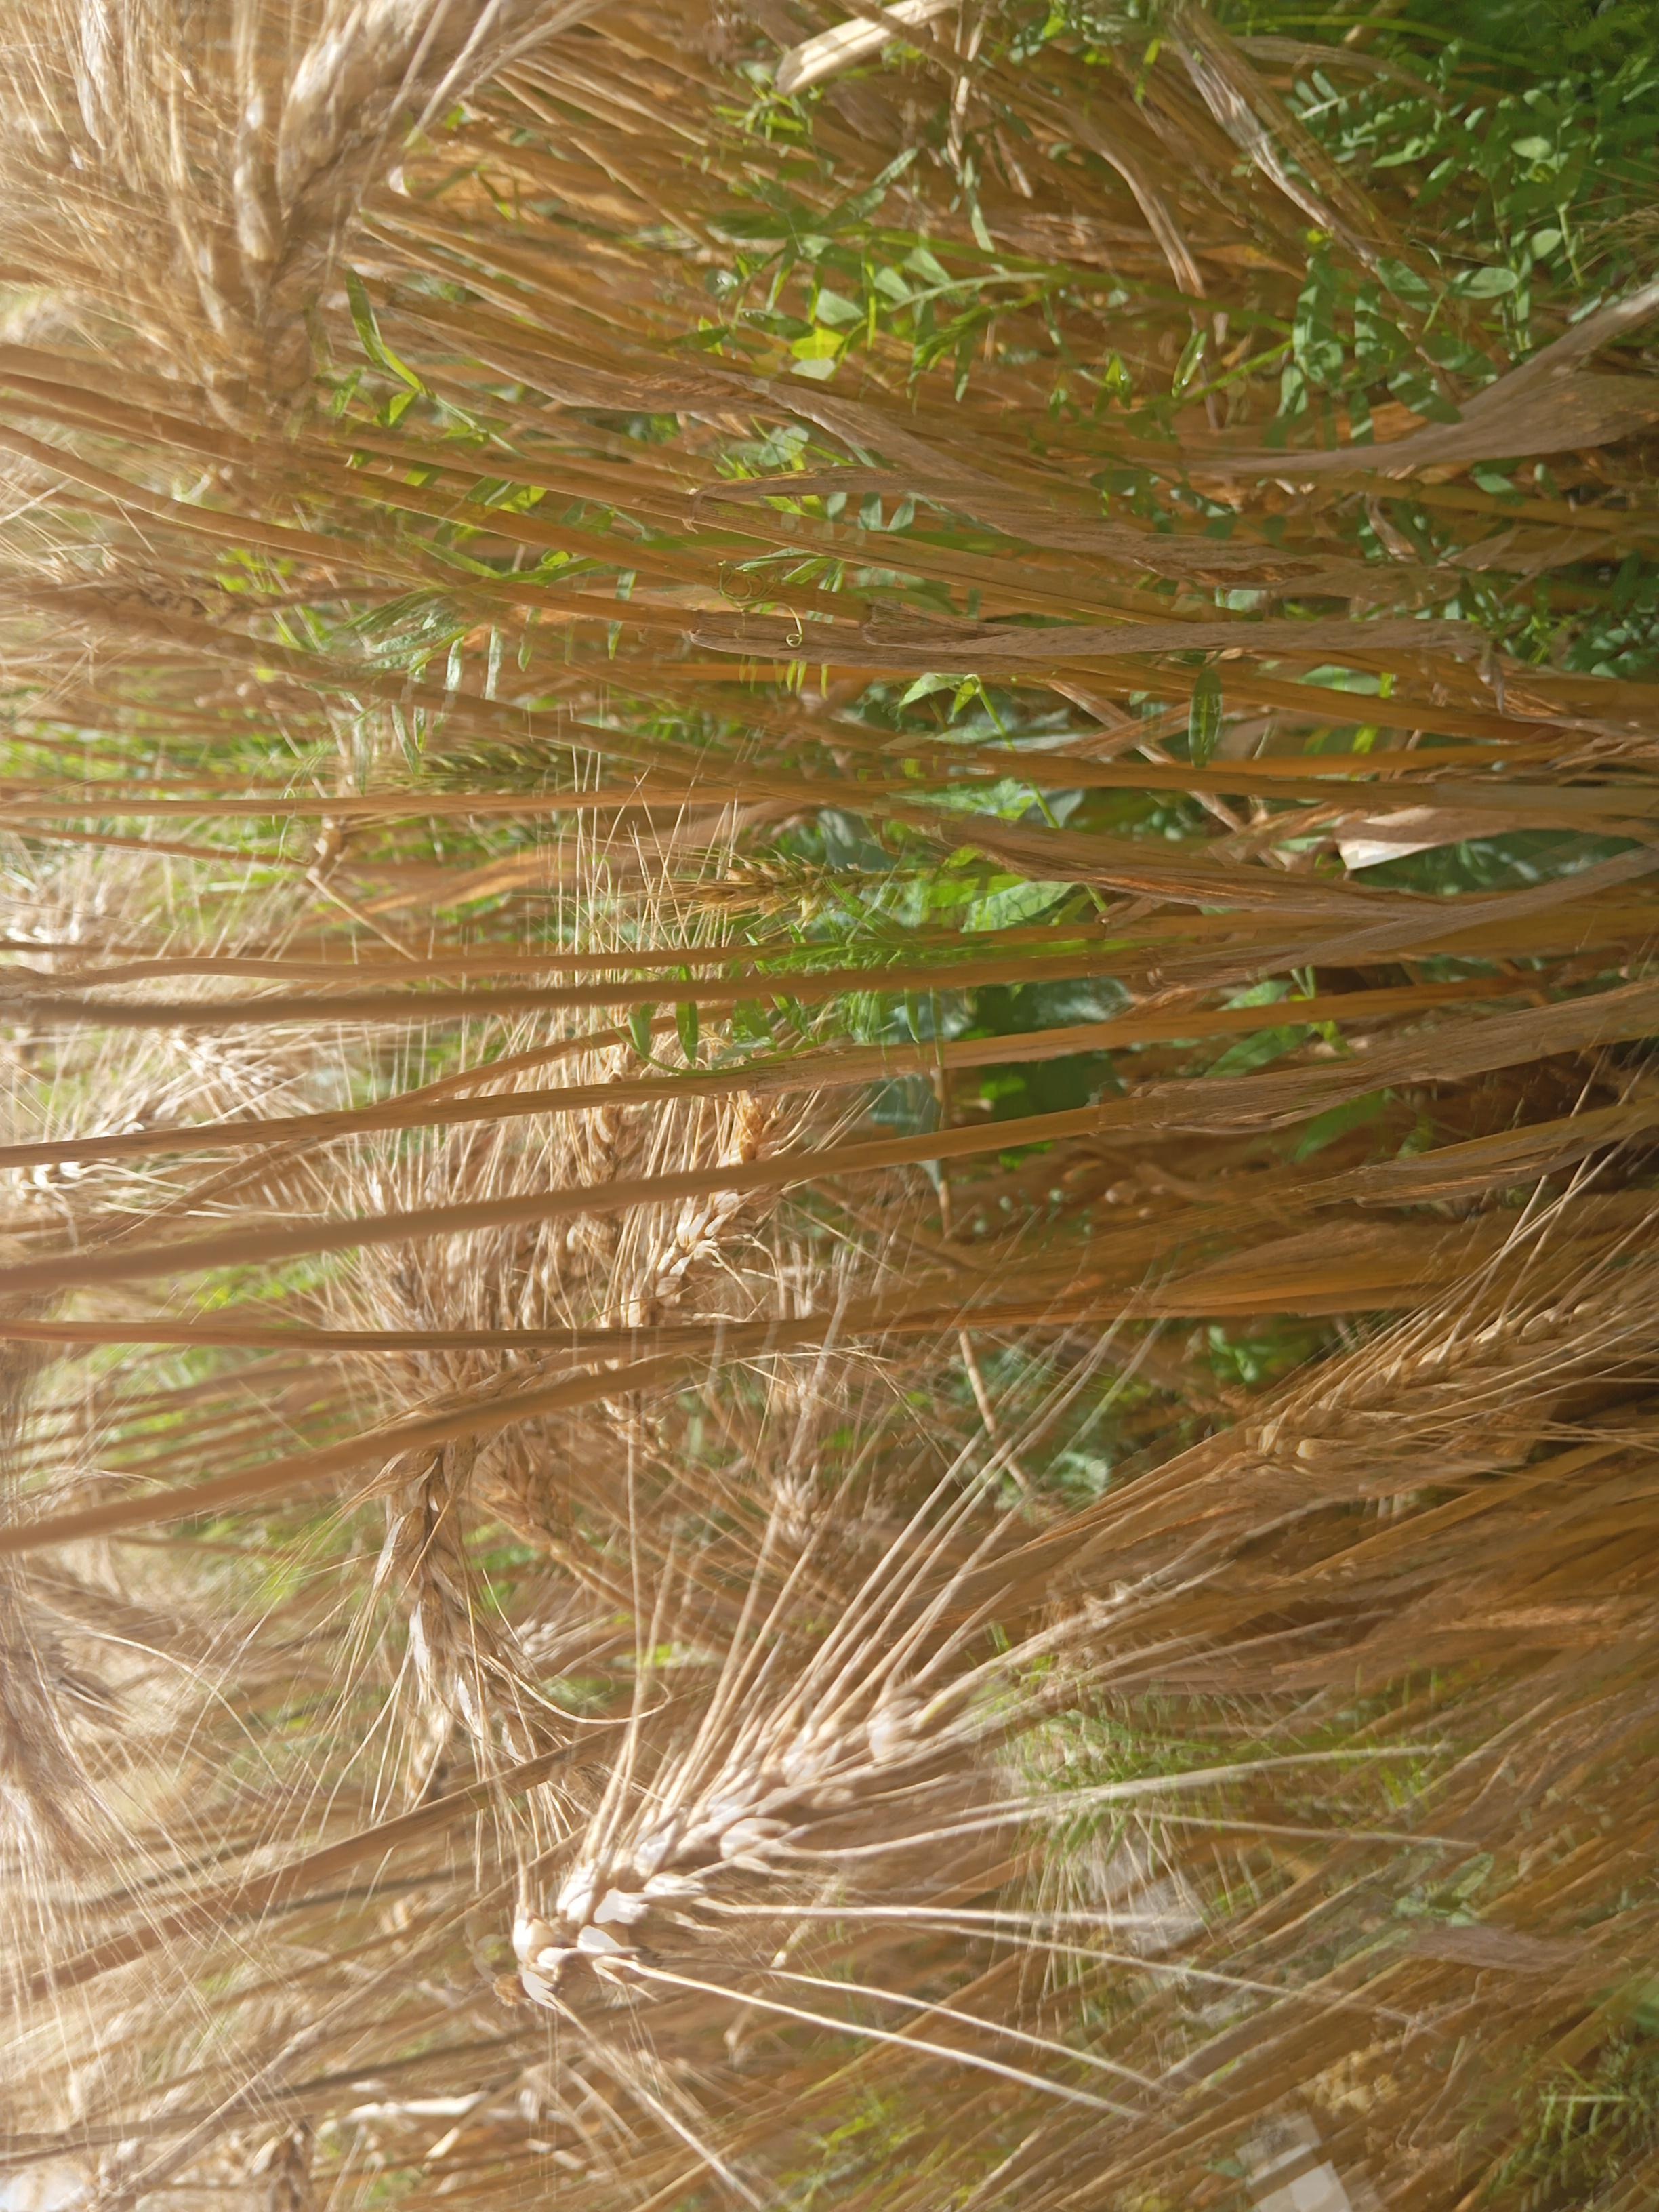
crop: wheat
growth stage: maturity
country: Kenya
